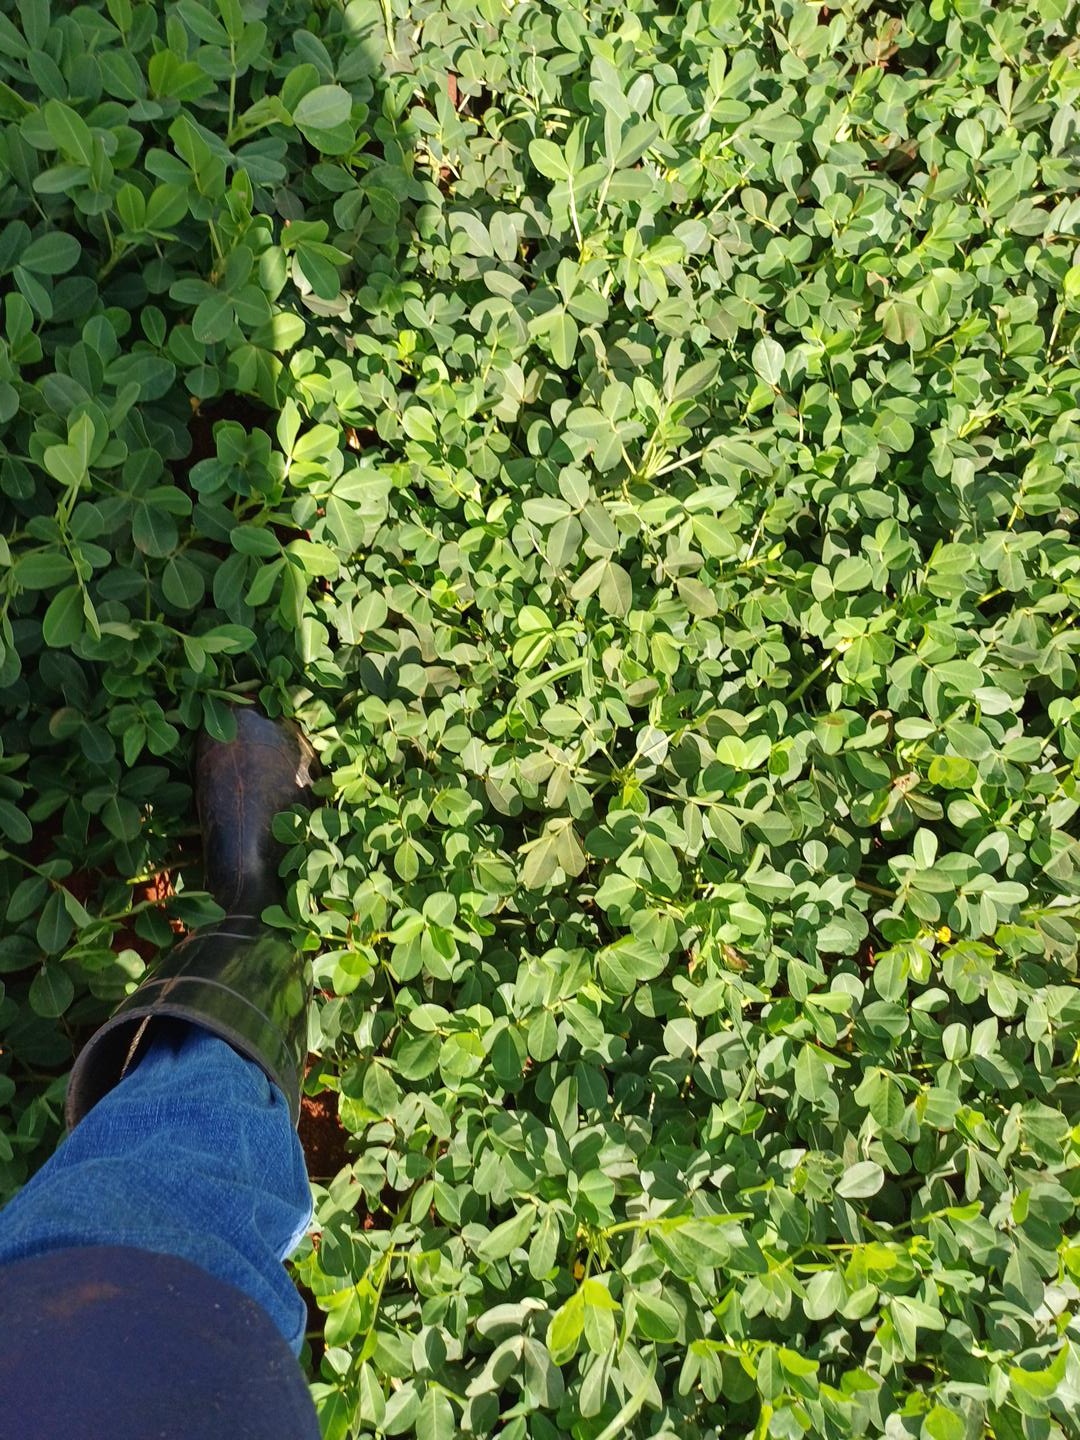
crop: groundnut
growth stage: pegging
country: Kenya
